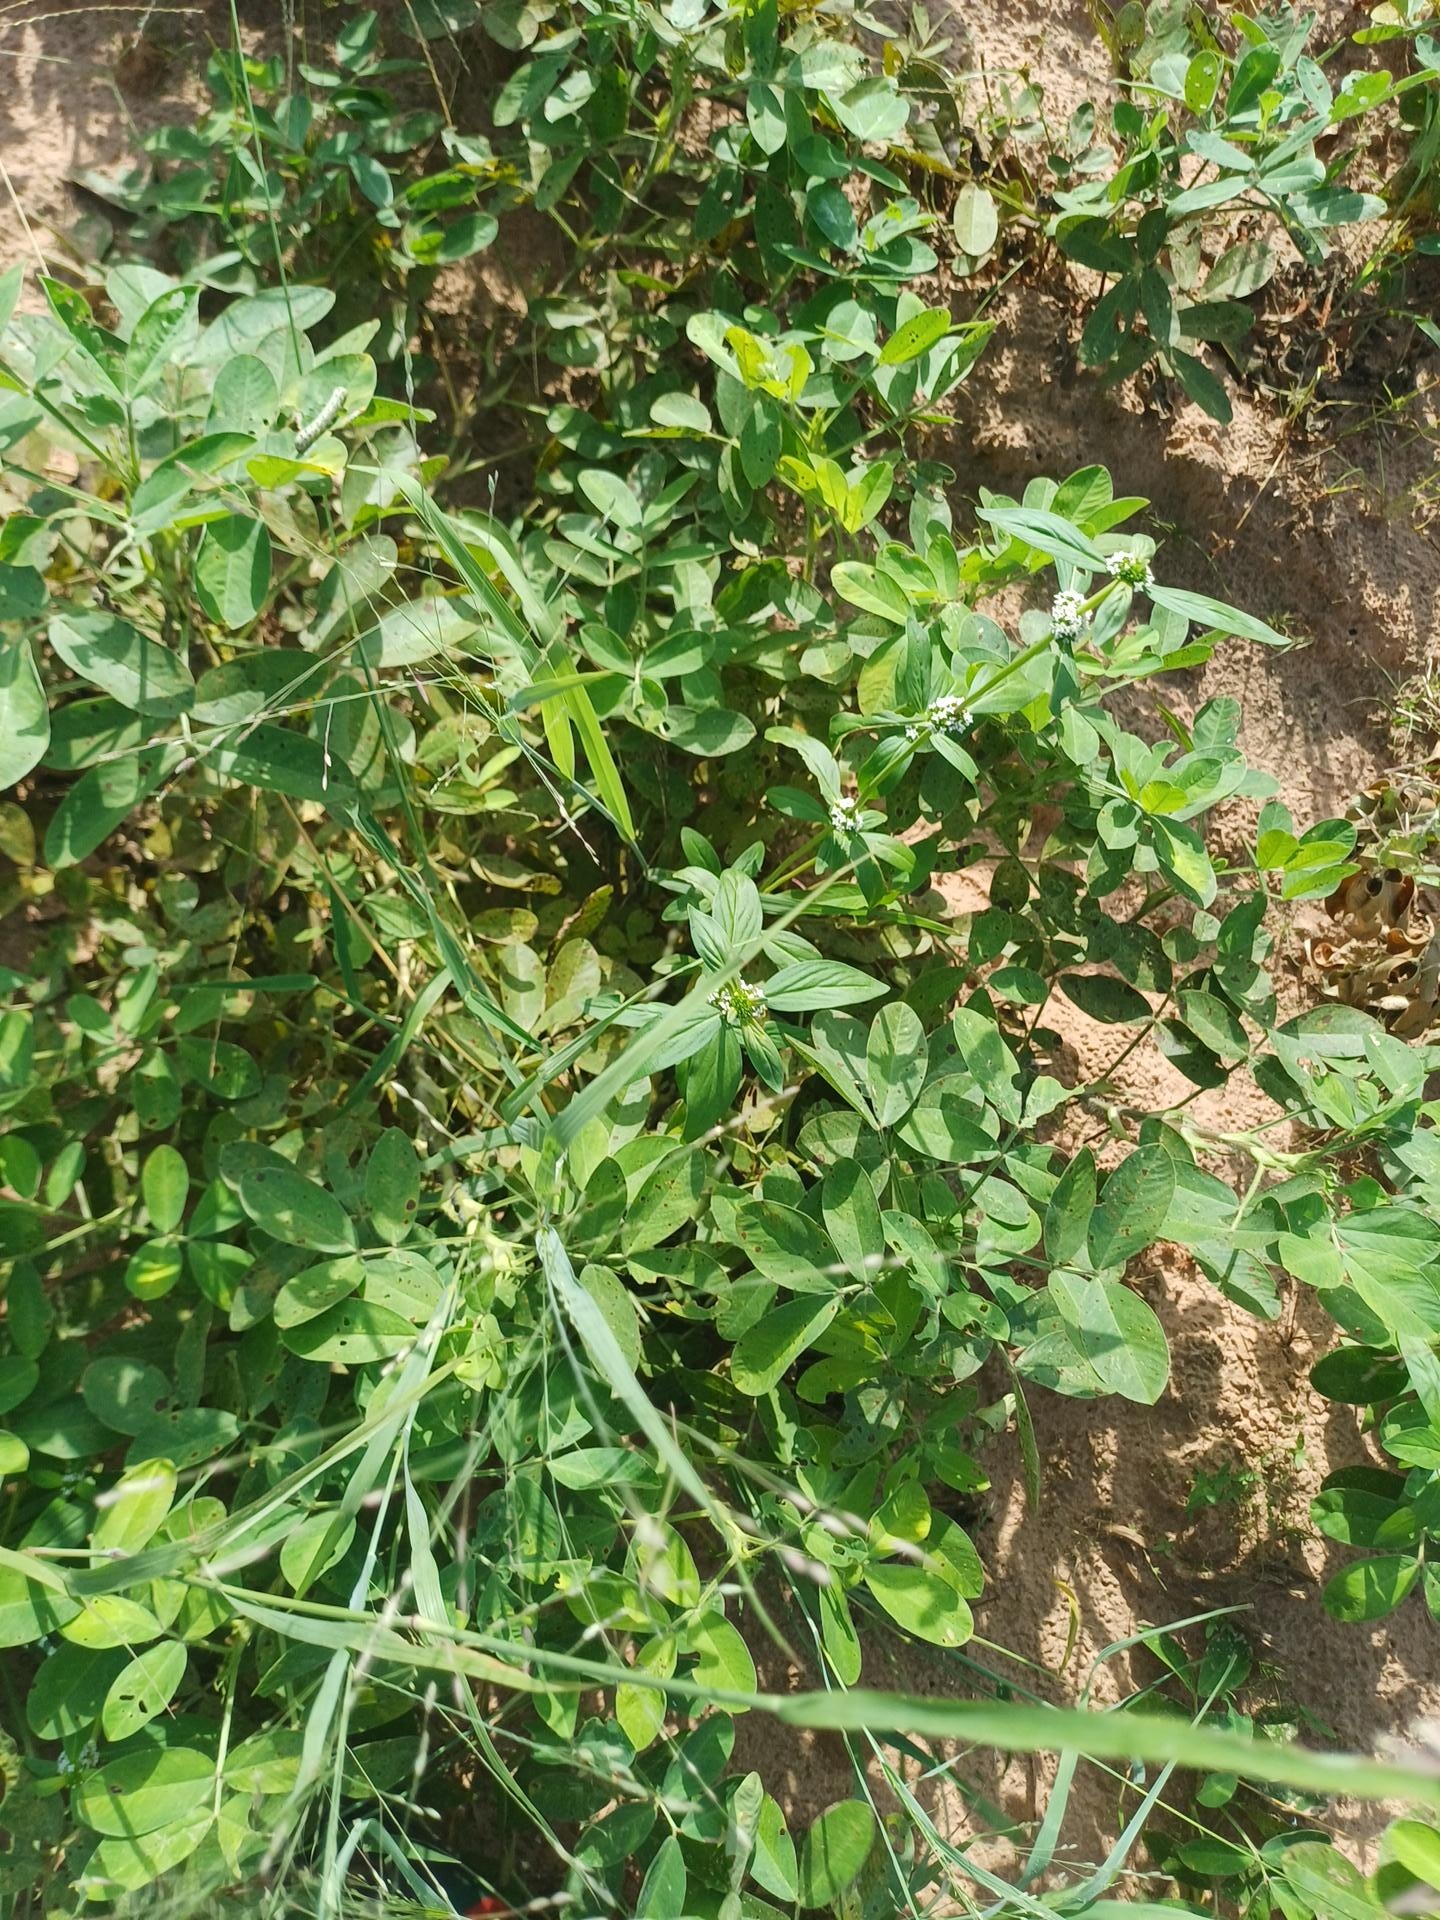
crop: groundnut
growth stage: flowering
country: Senegal
